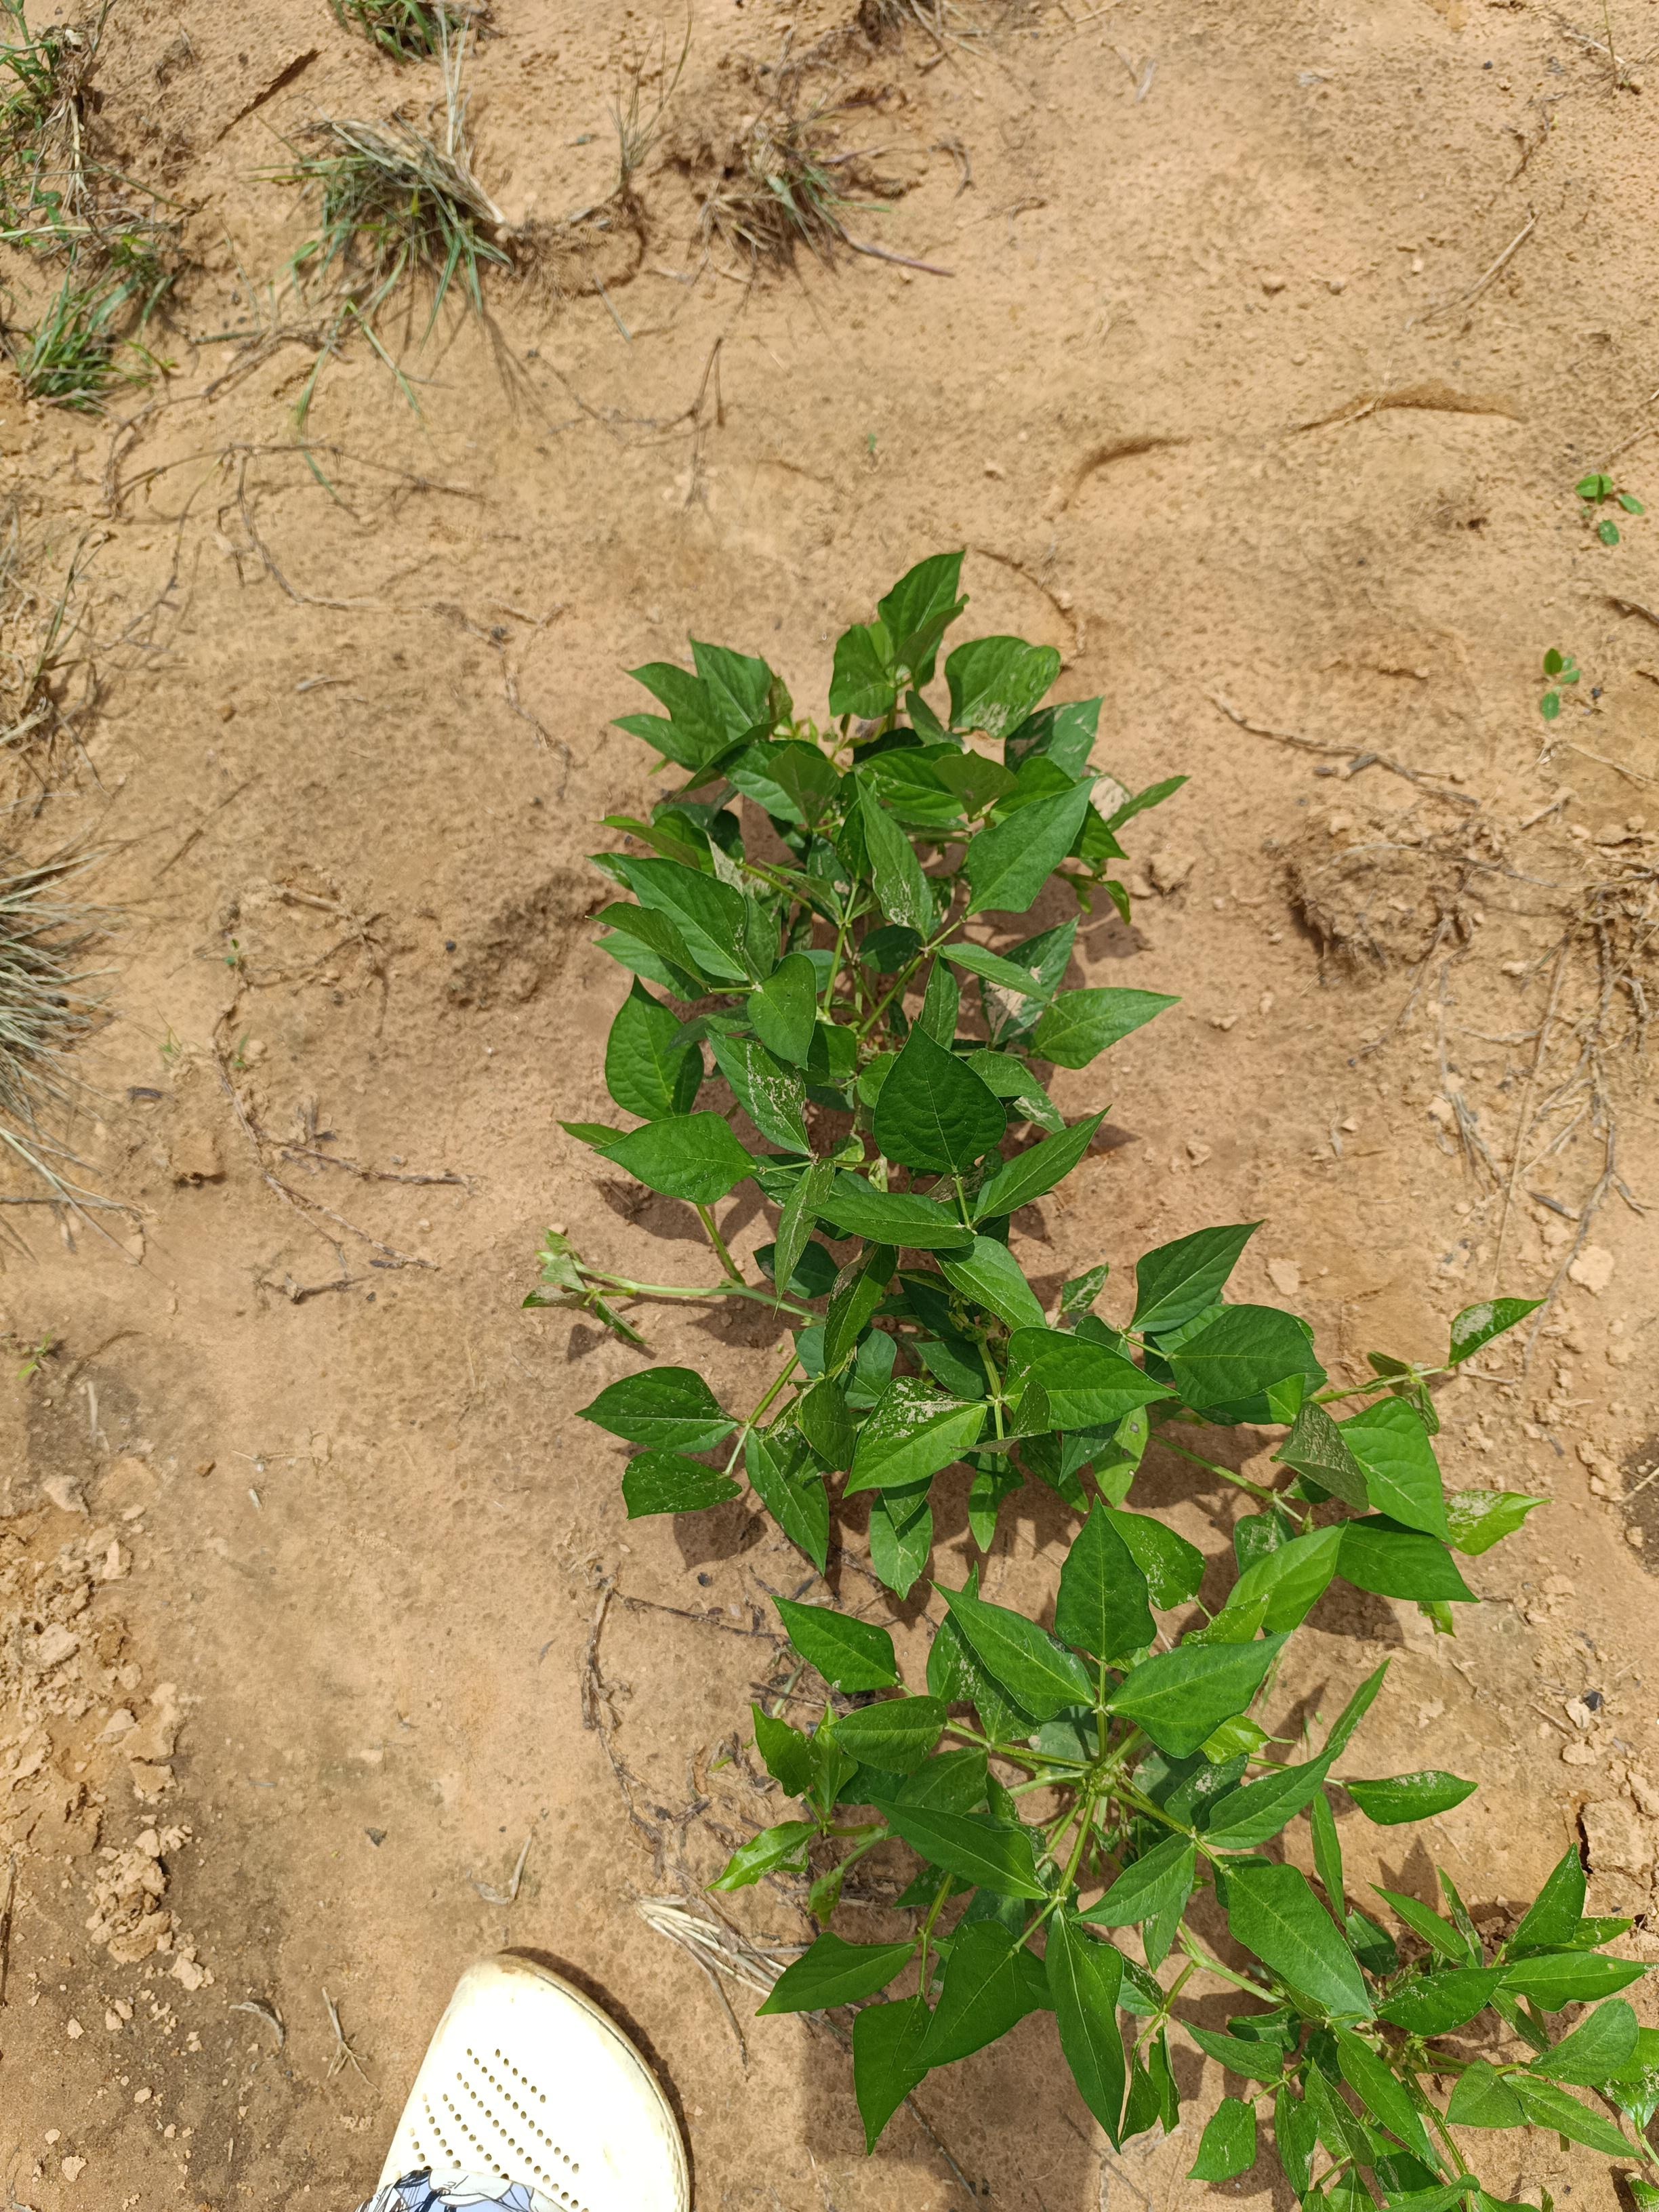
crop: cowpea
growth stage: emergence
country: Nigeria
